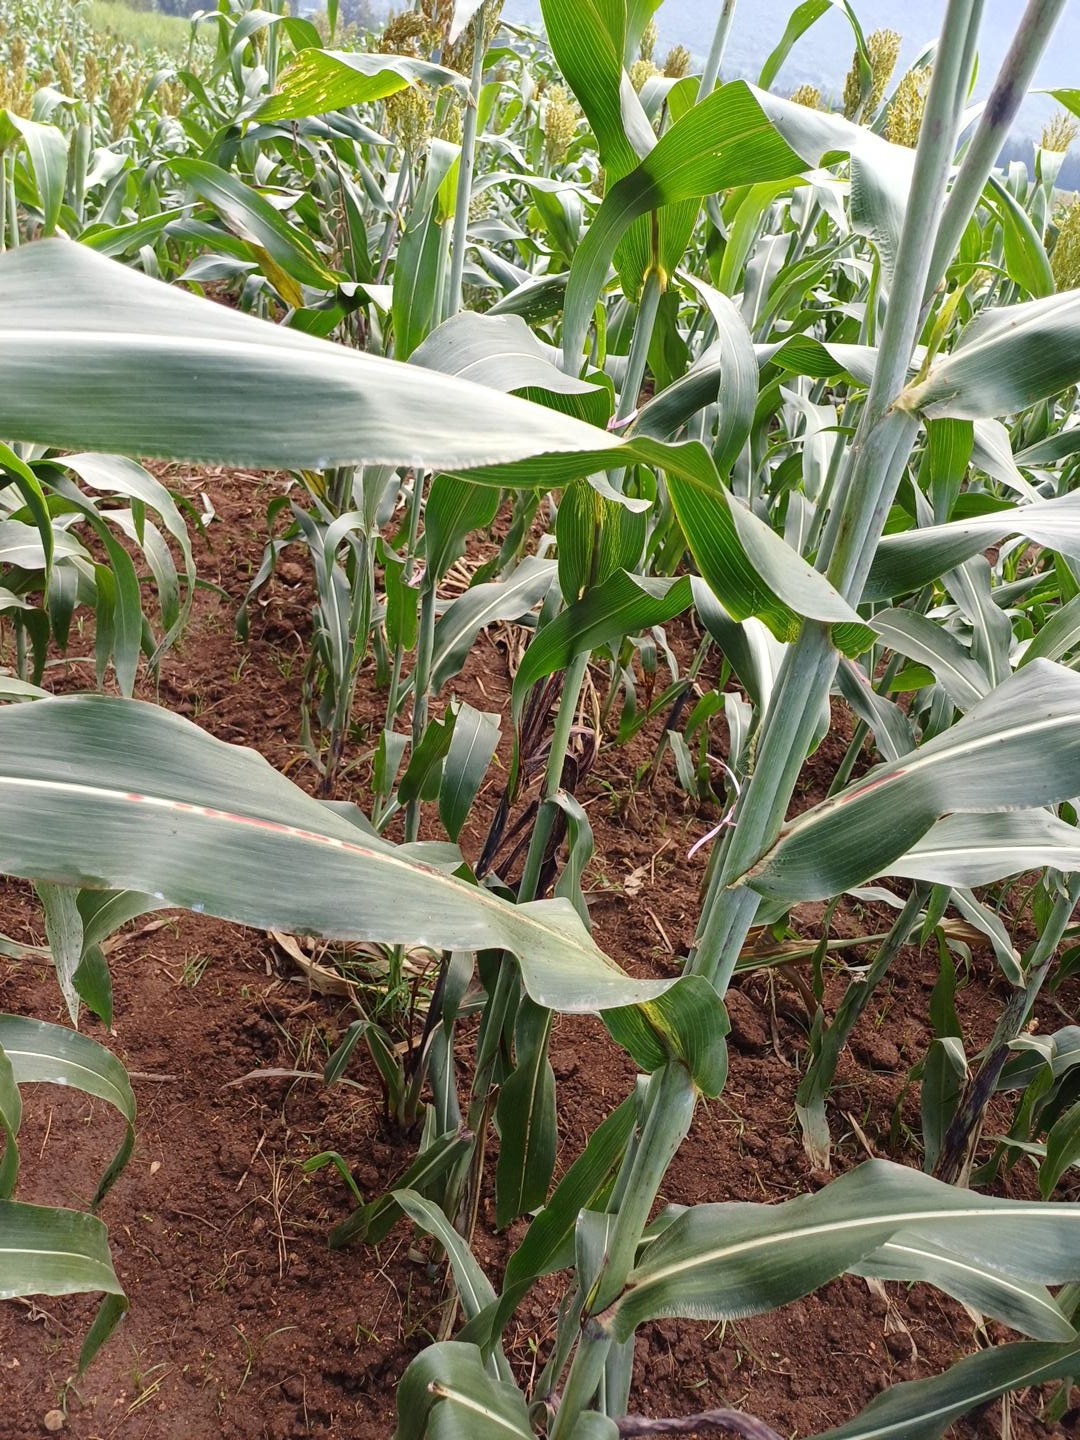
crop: sorghum
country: Kenya
